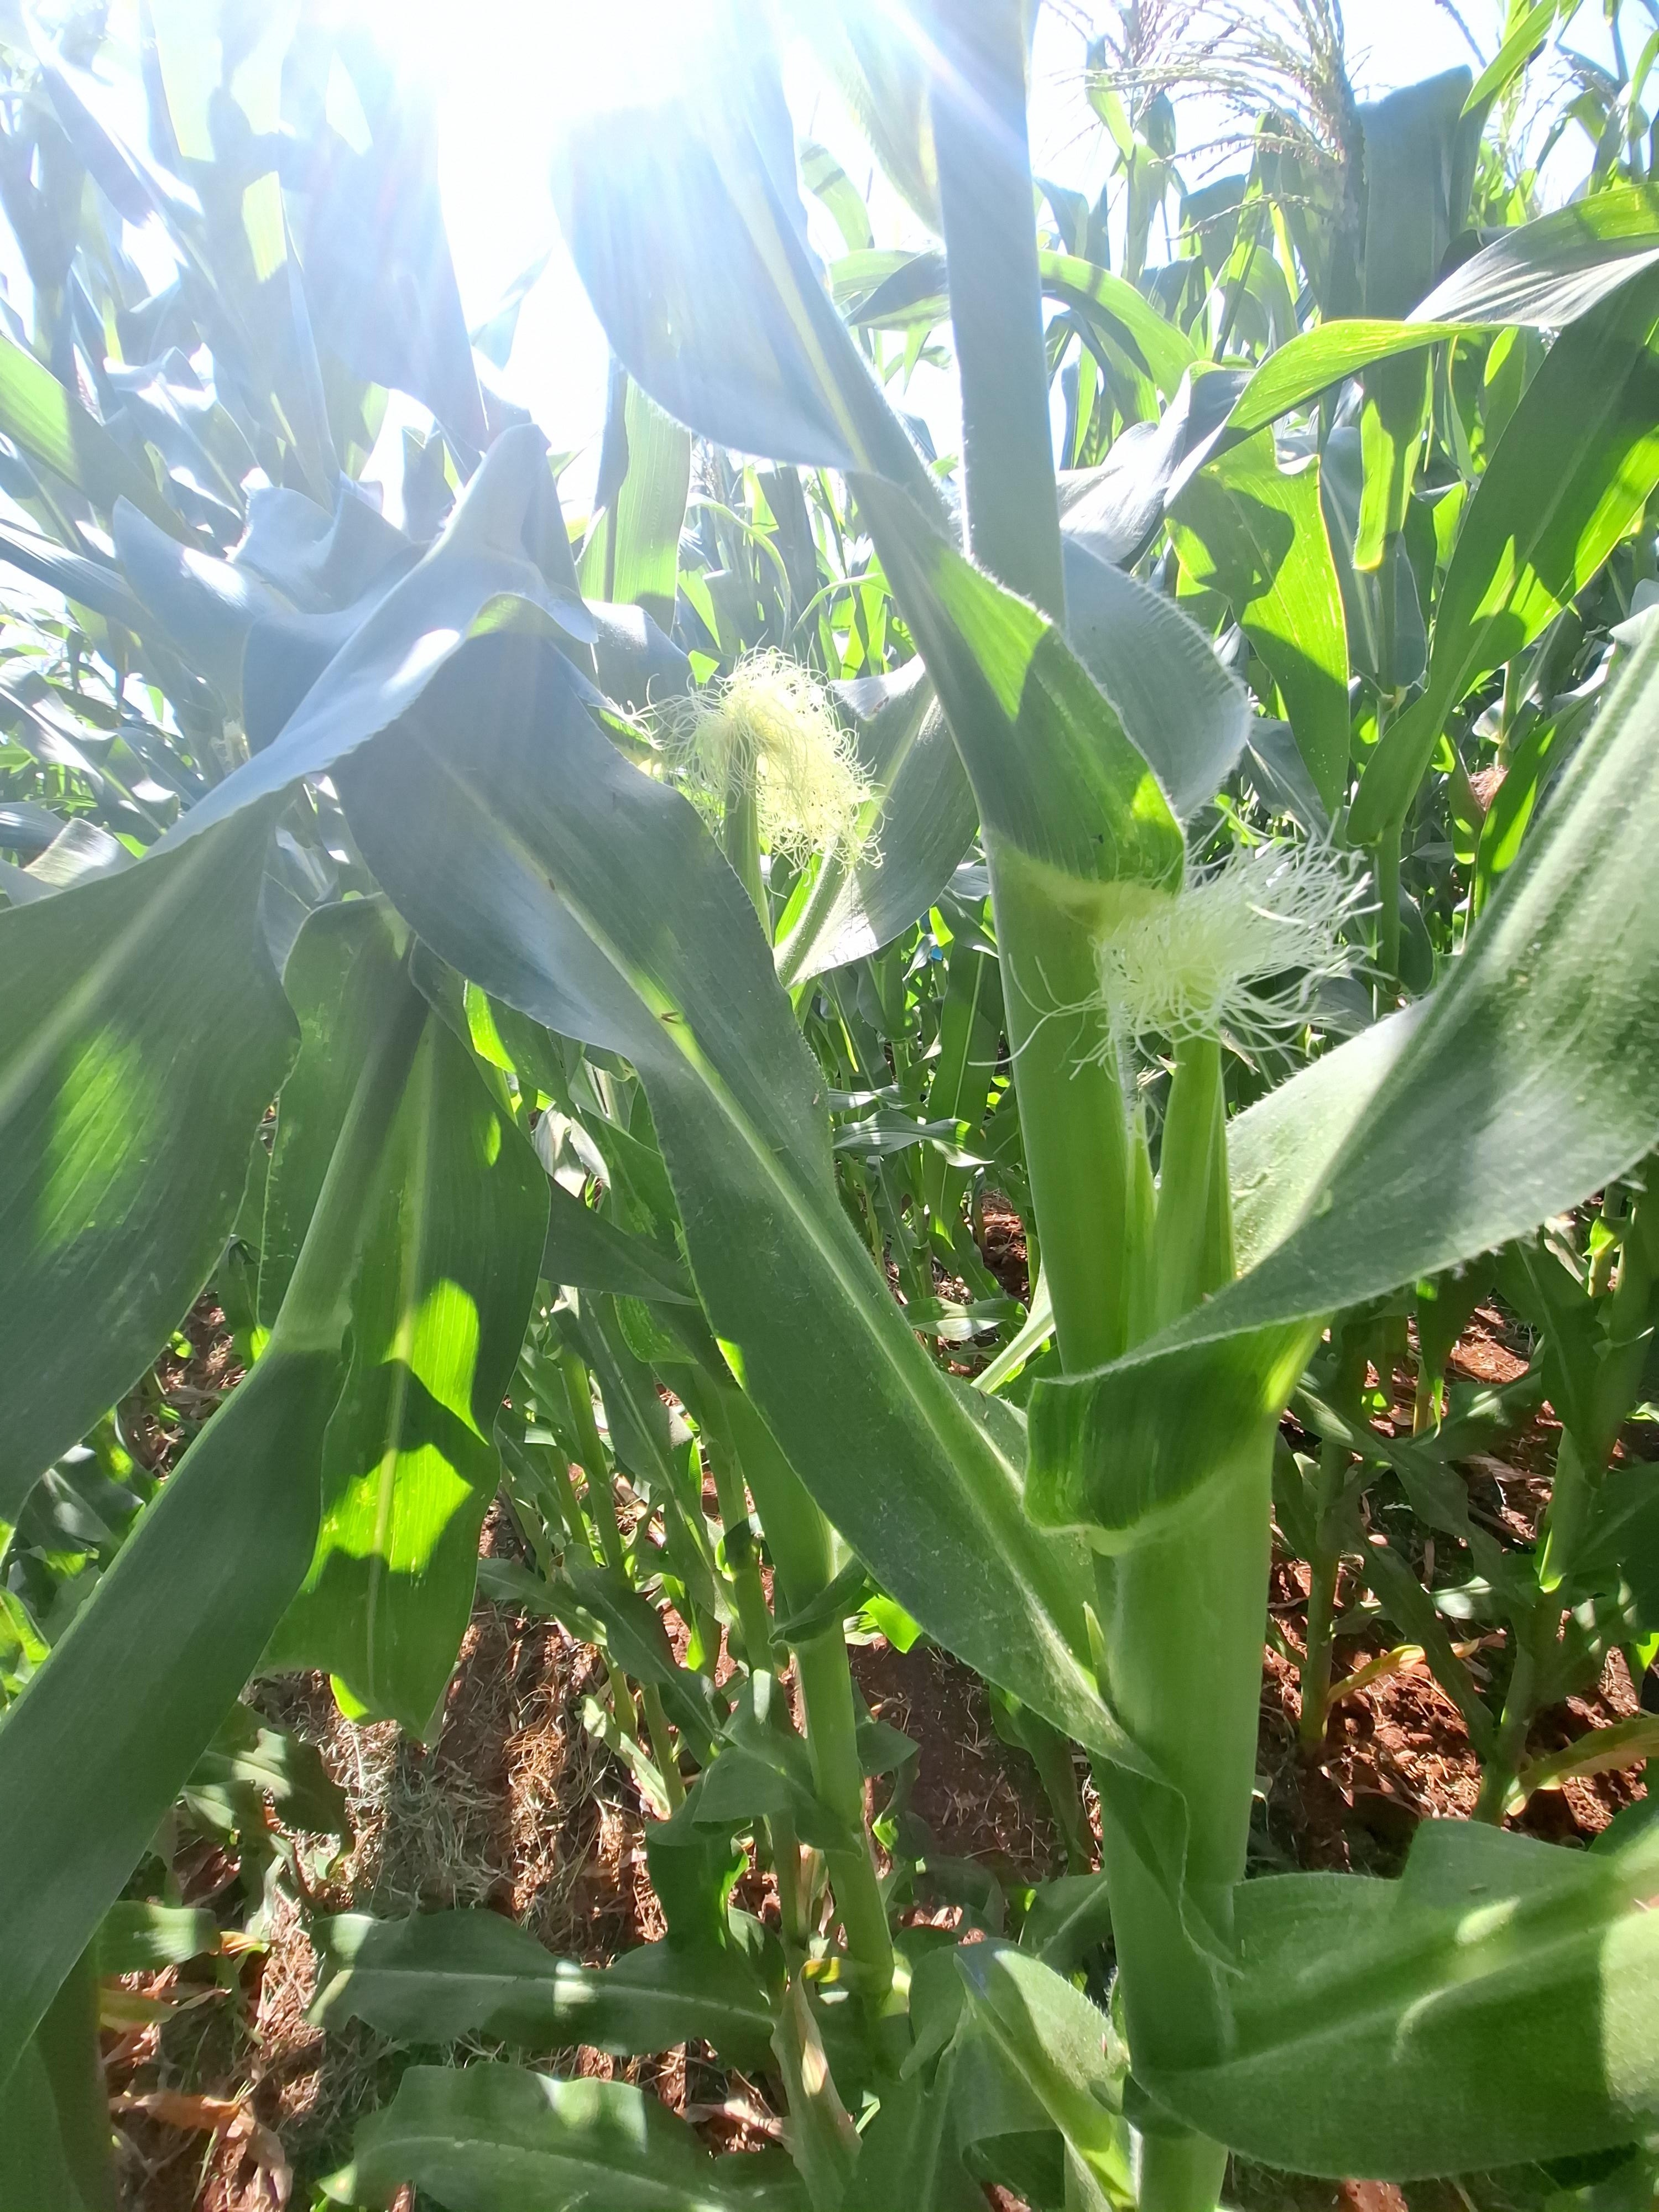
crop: maize
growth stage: flowering
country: Kenya
